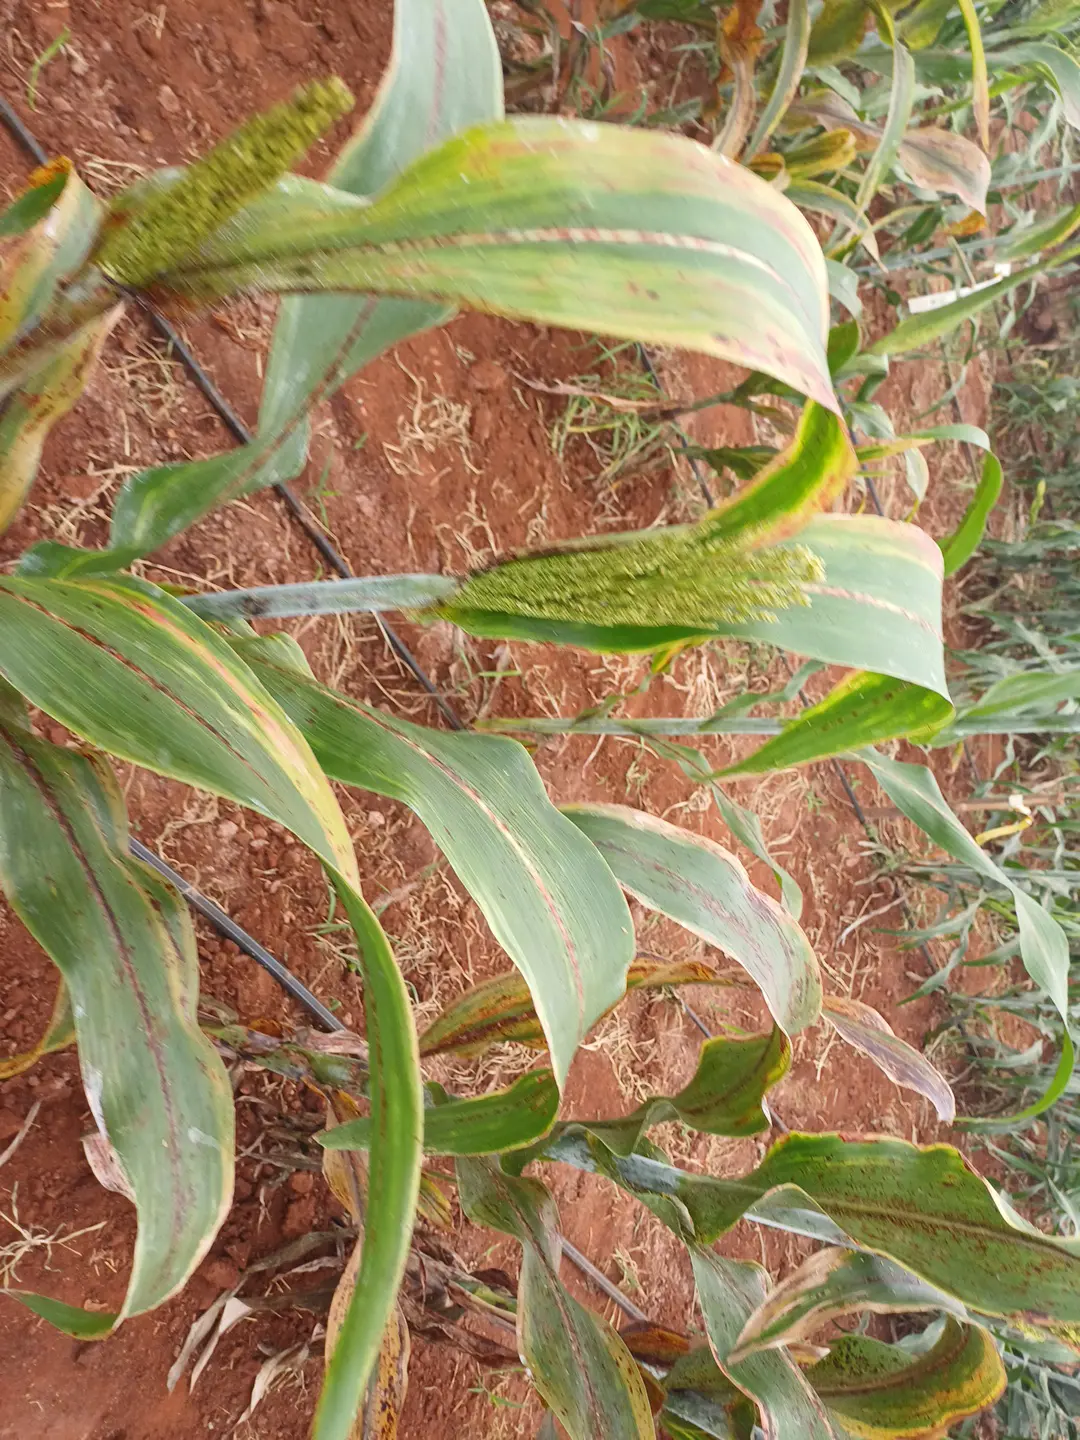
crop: sorghum
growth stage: pegging
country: Kenya
